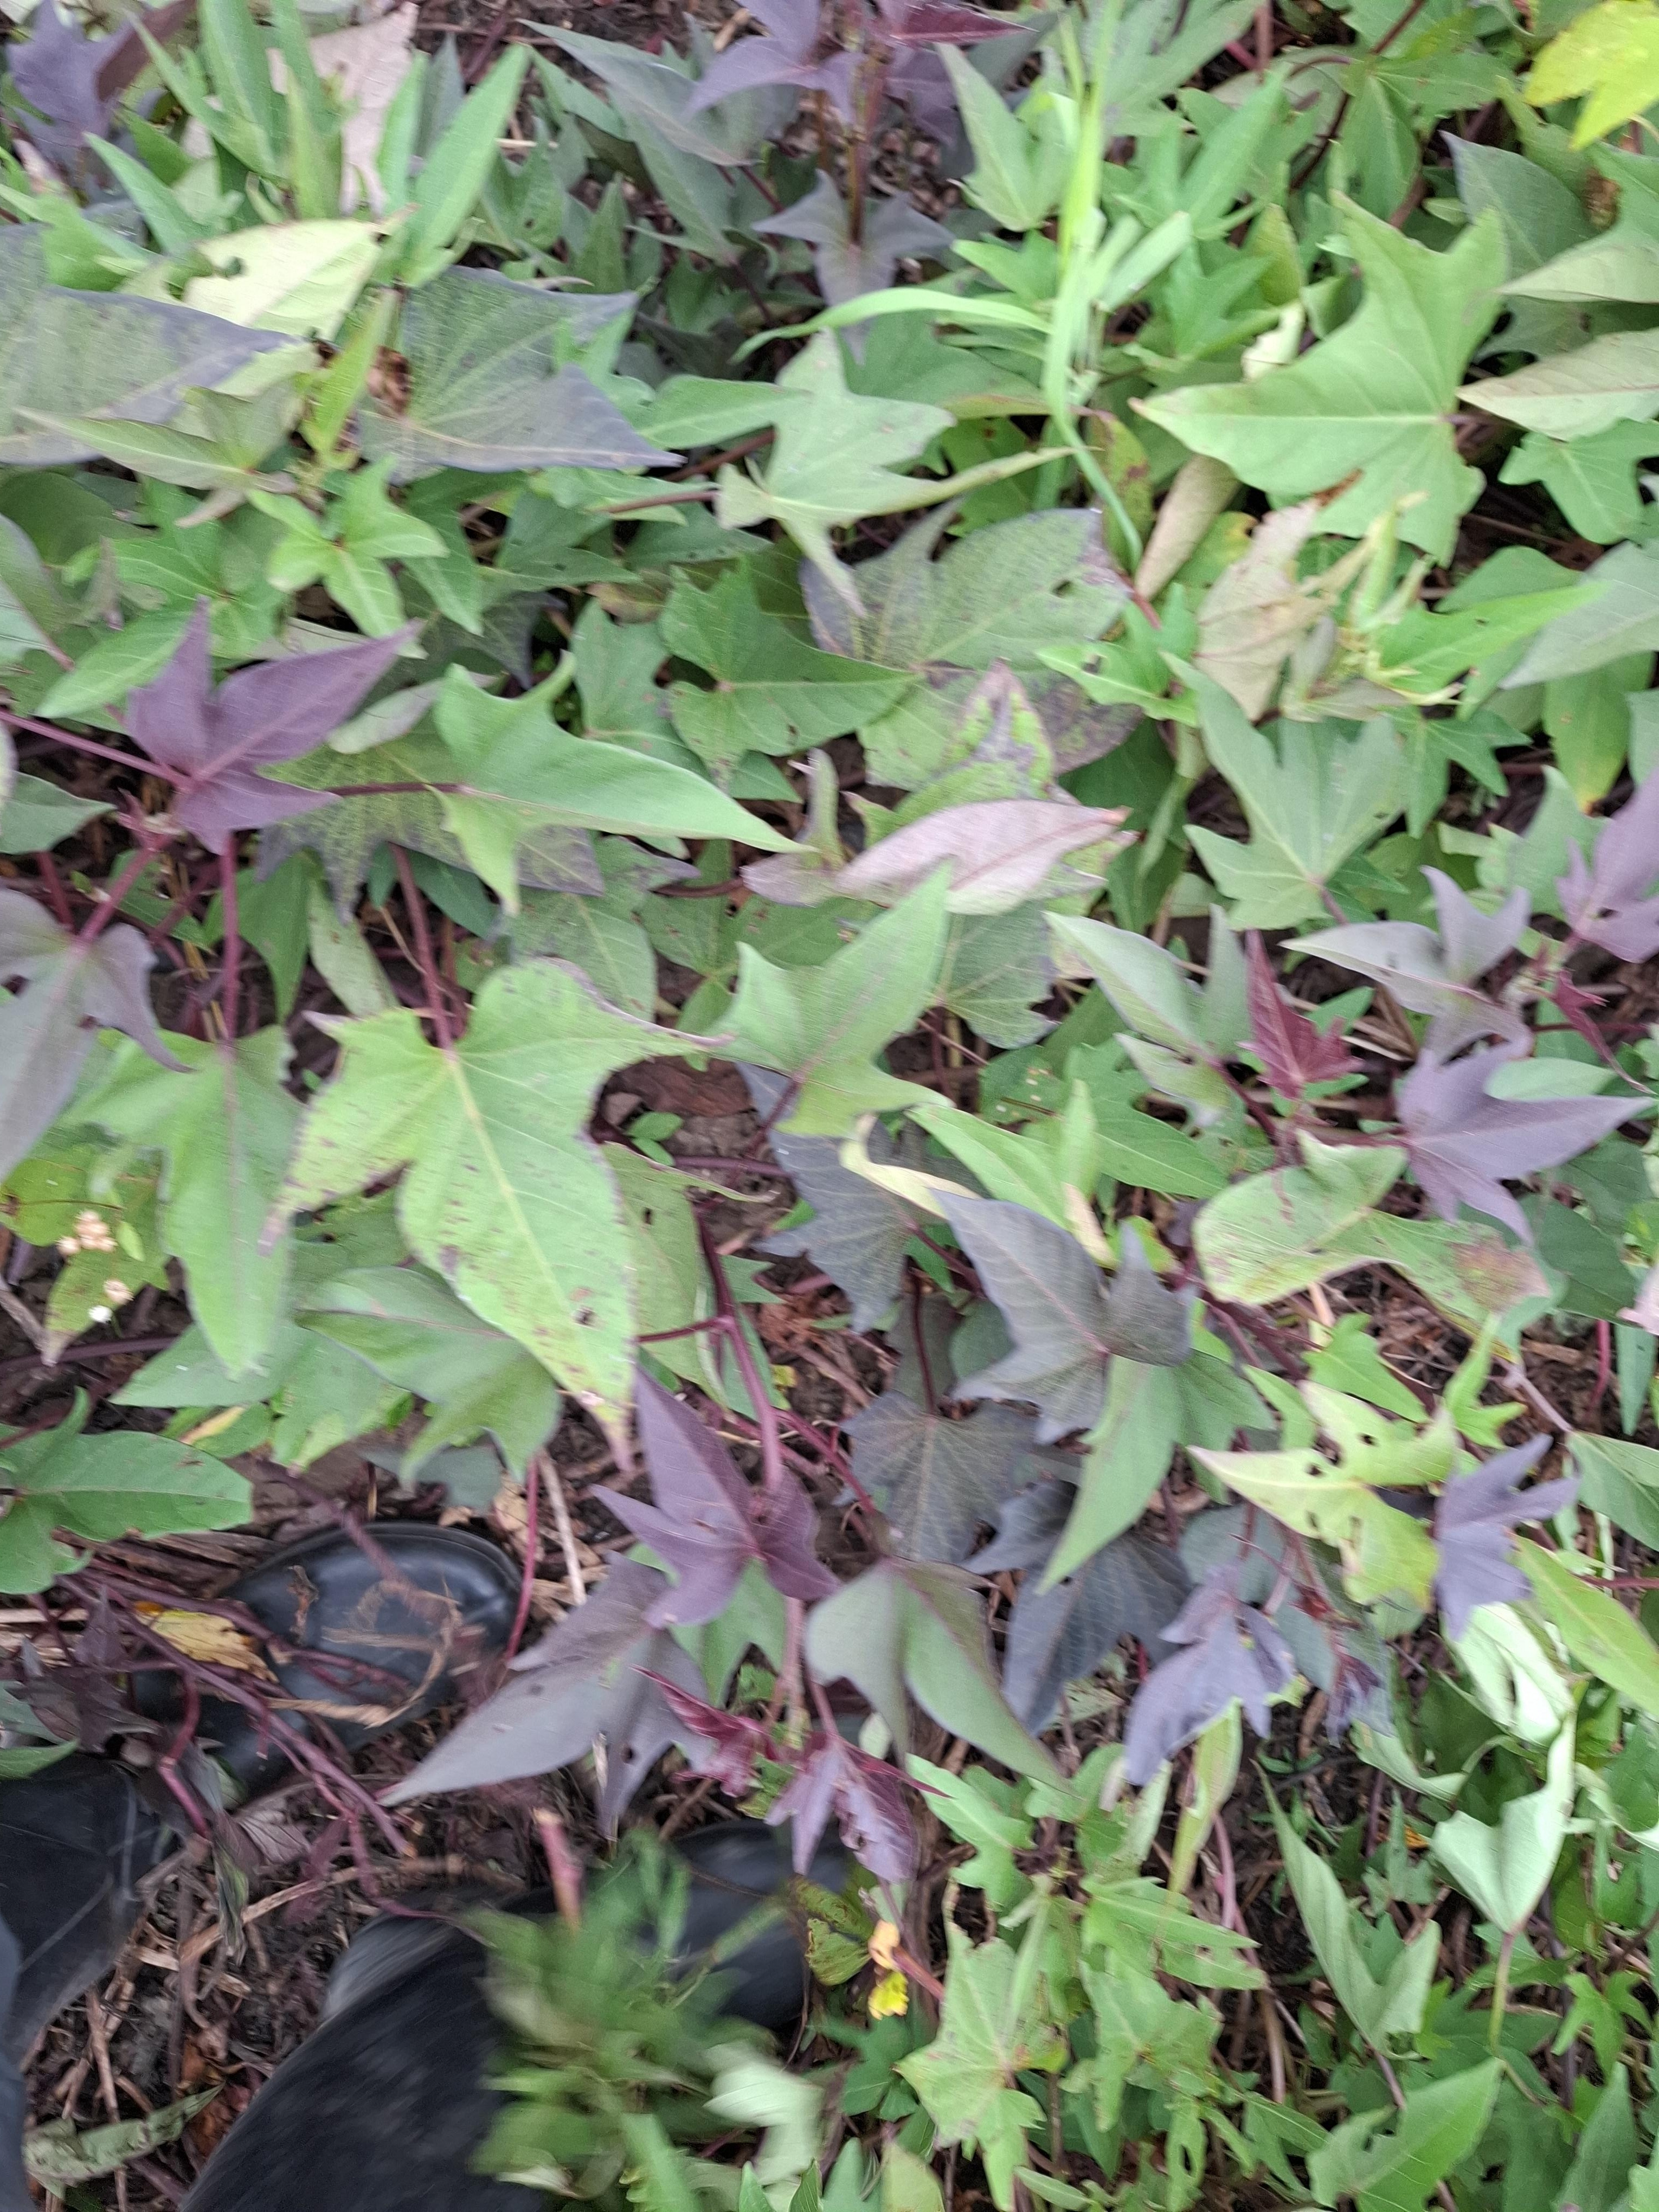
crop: sweet potato
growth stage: flowering
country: Tanzania
